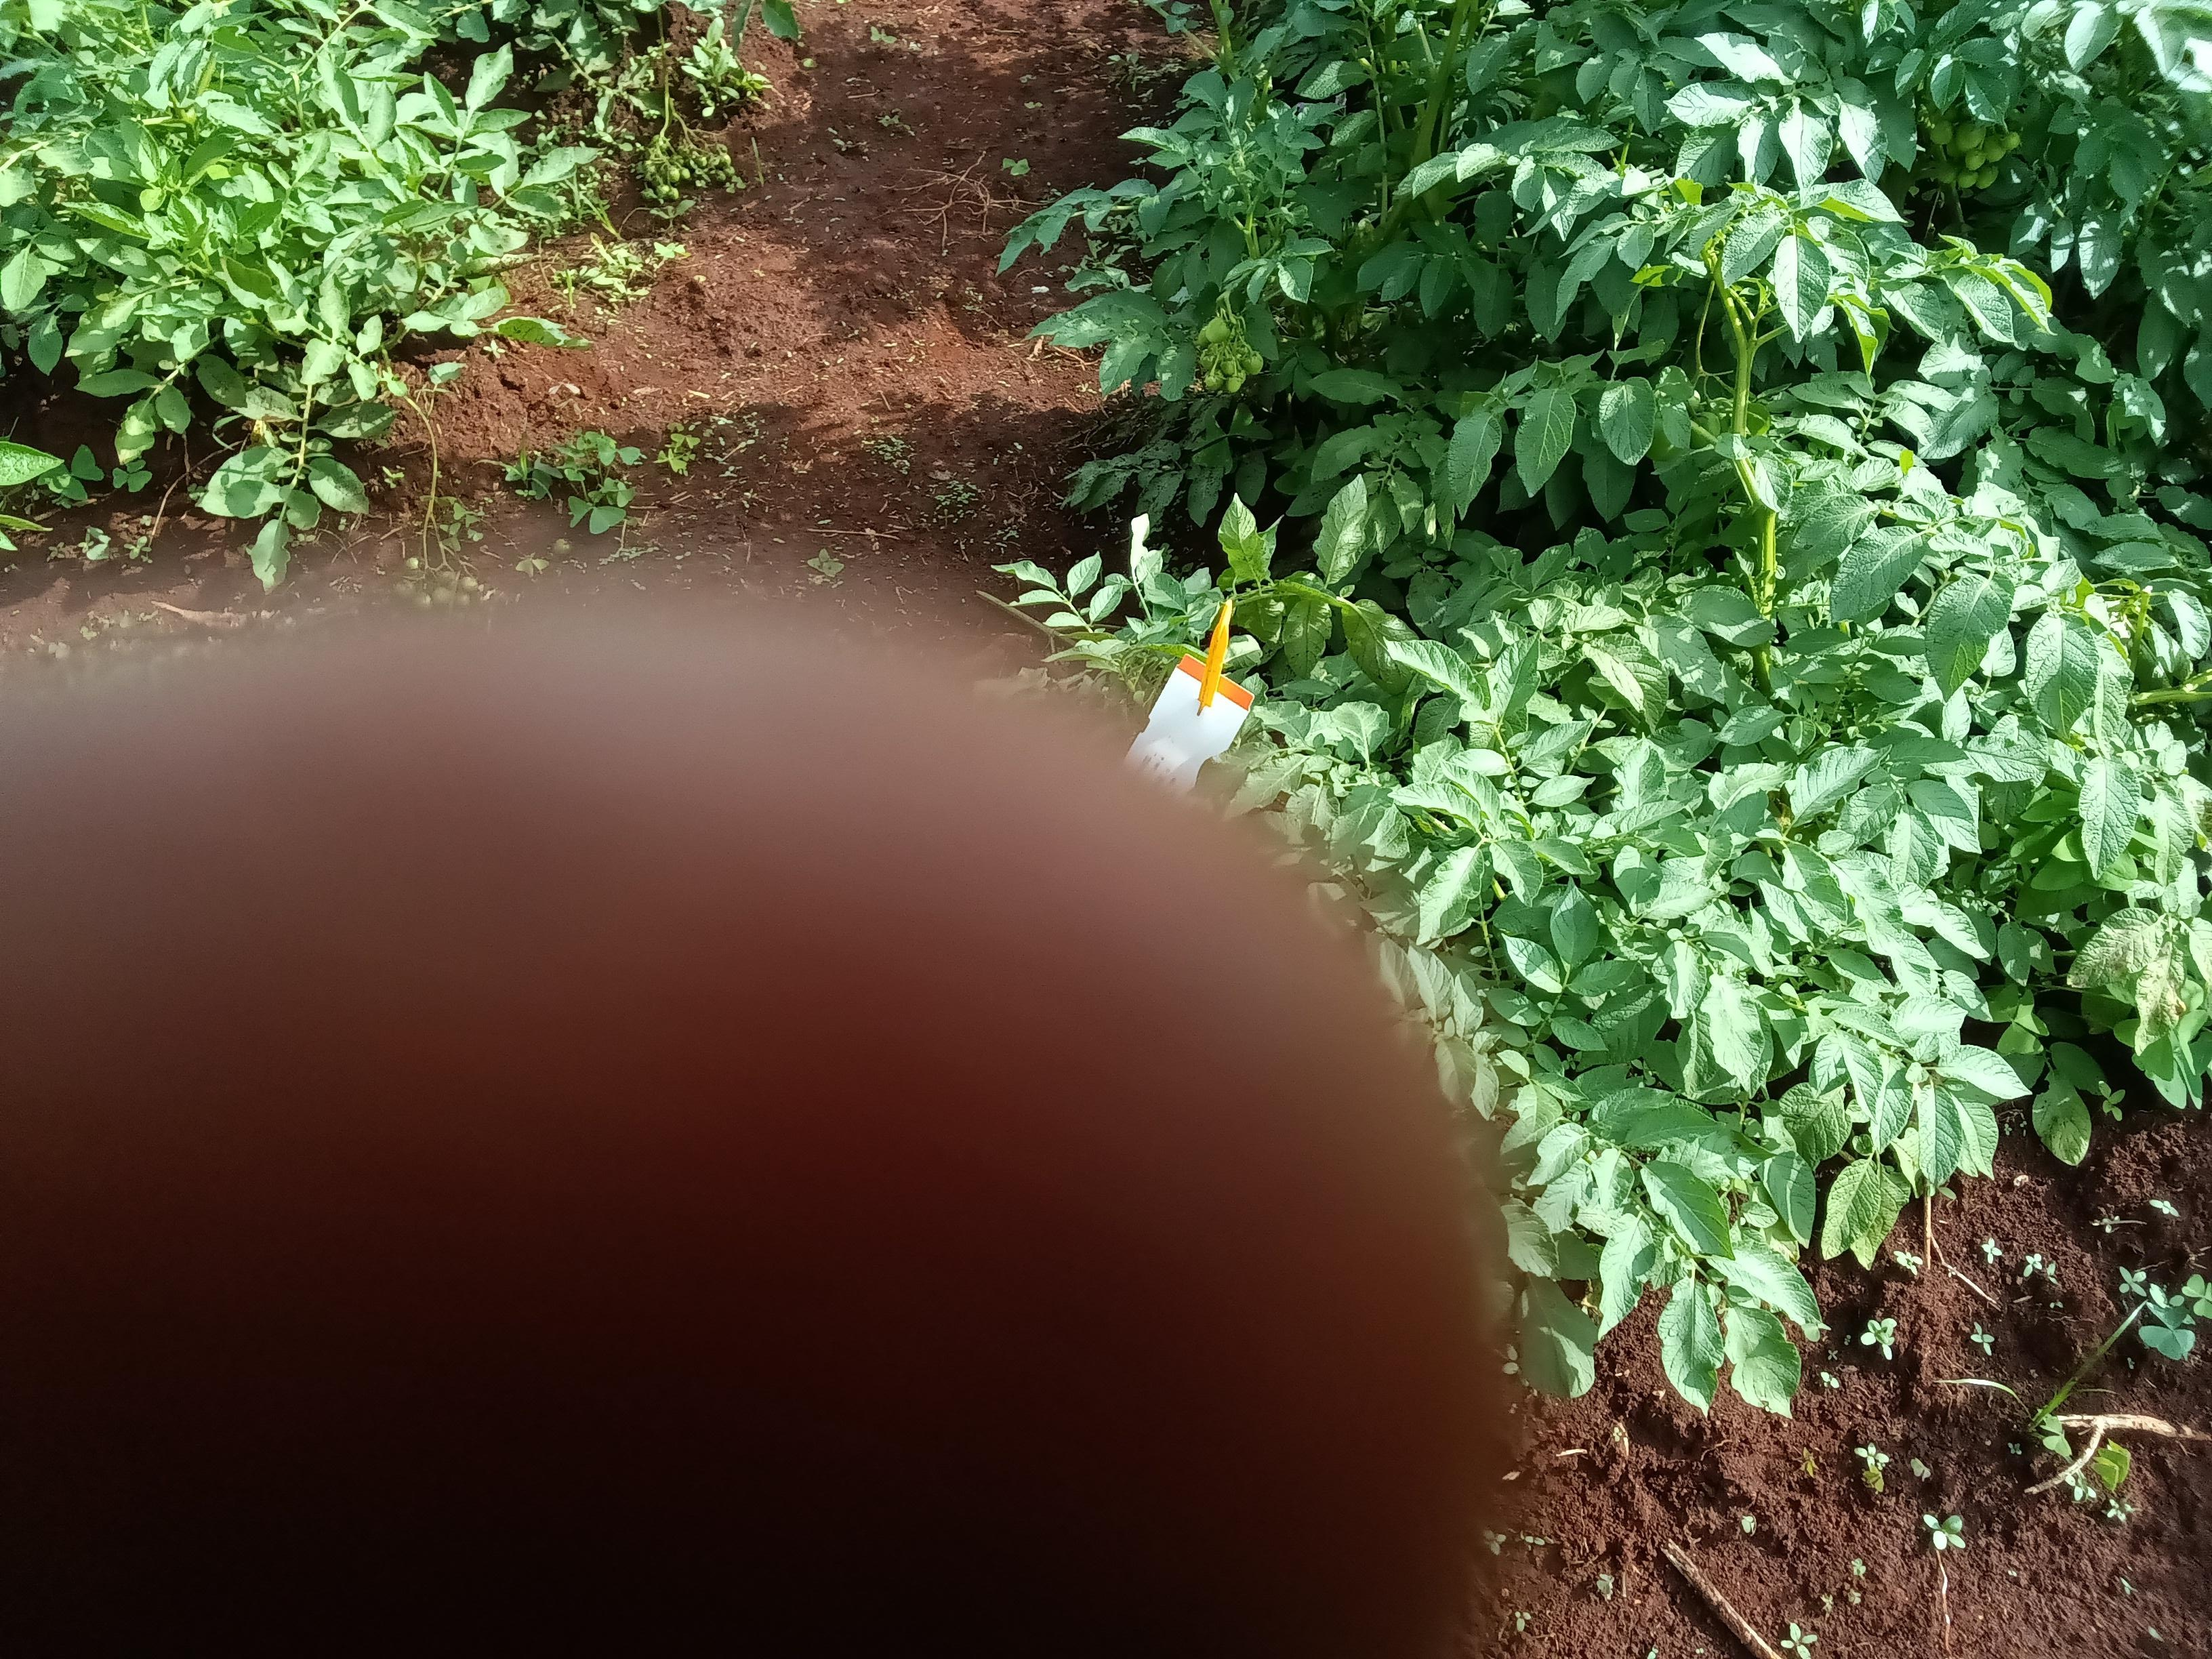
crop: potato
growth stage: flowering
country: Kenya
